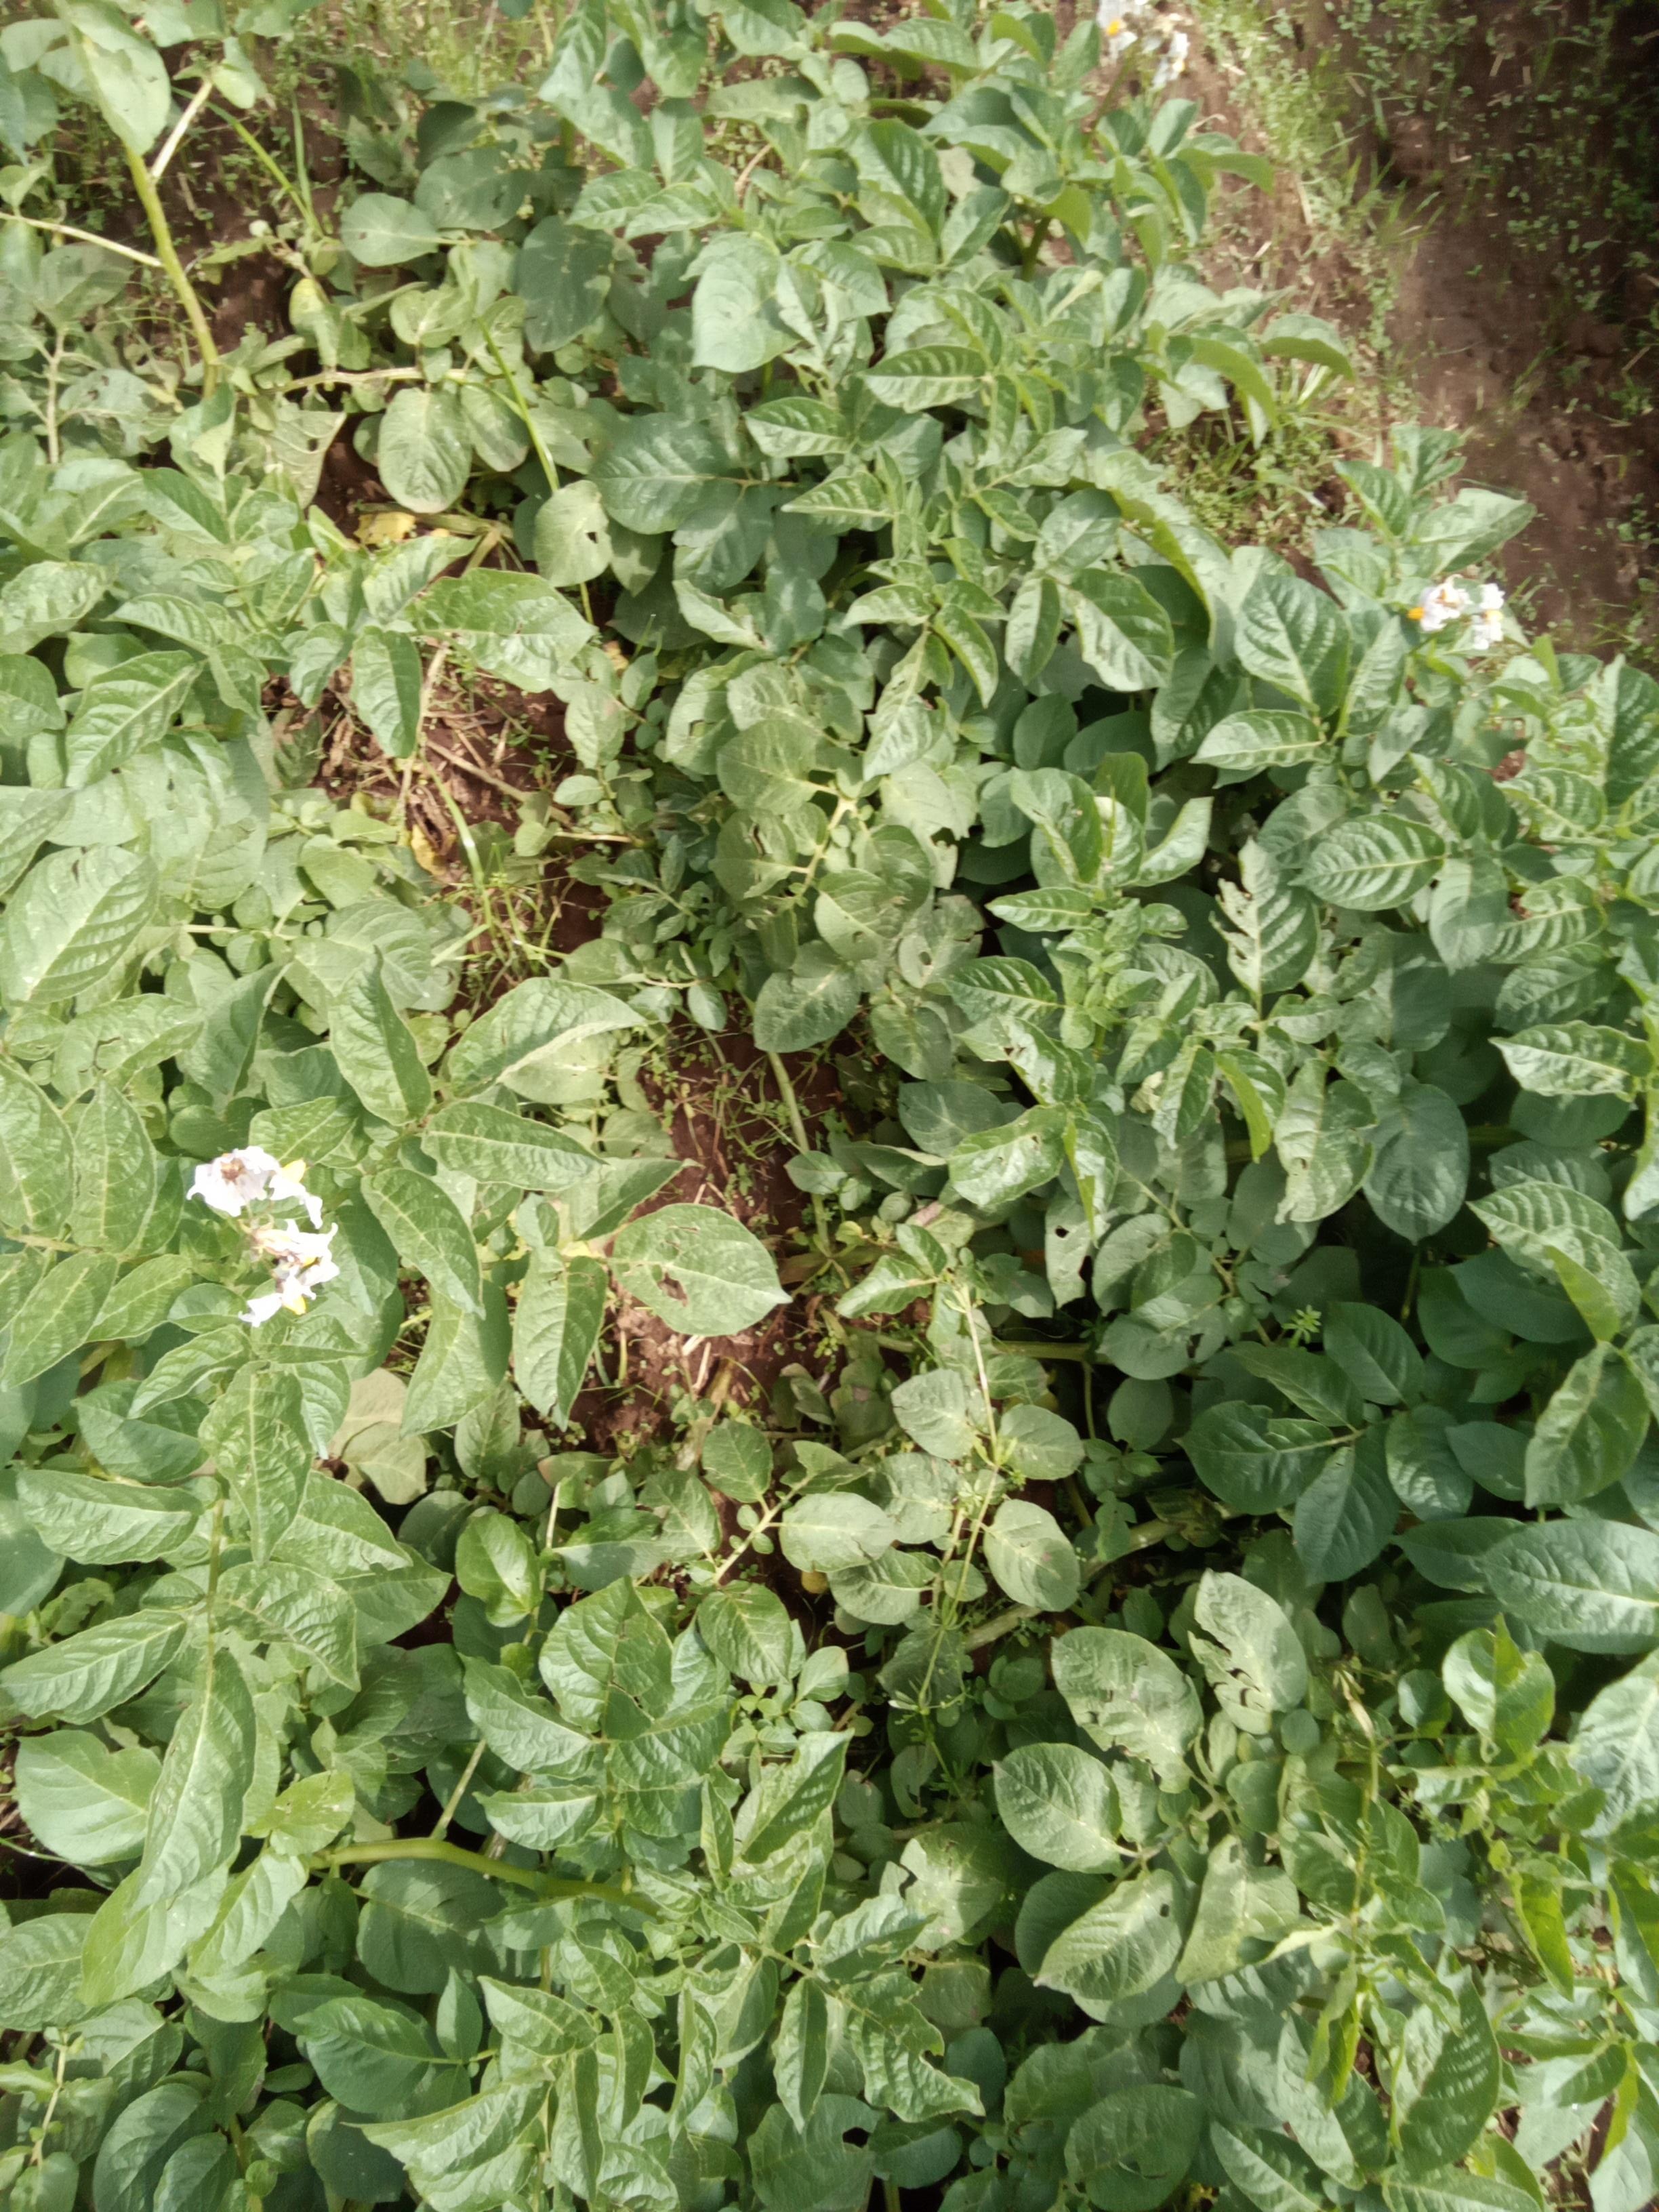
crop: potato
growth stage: flowering
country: Kenya
